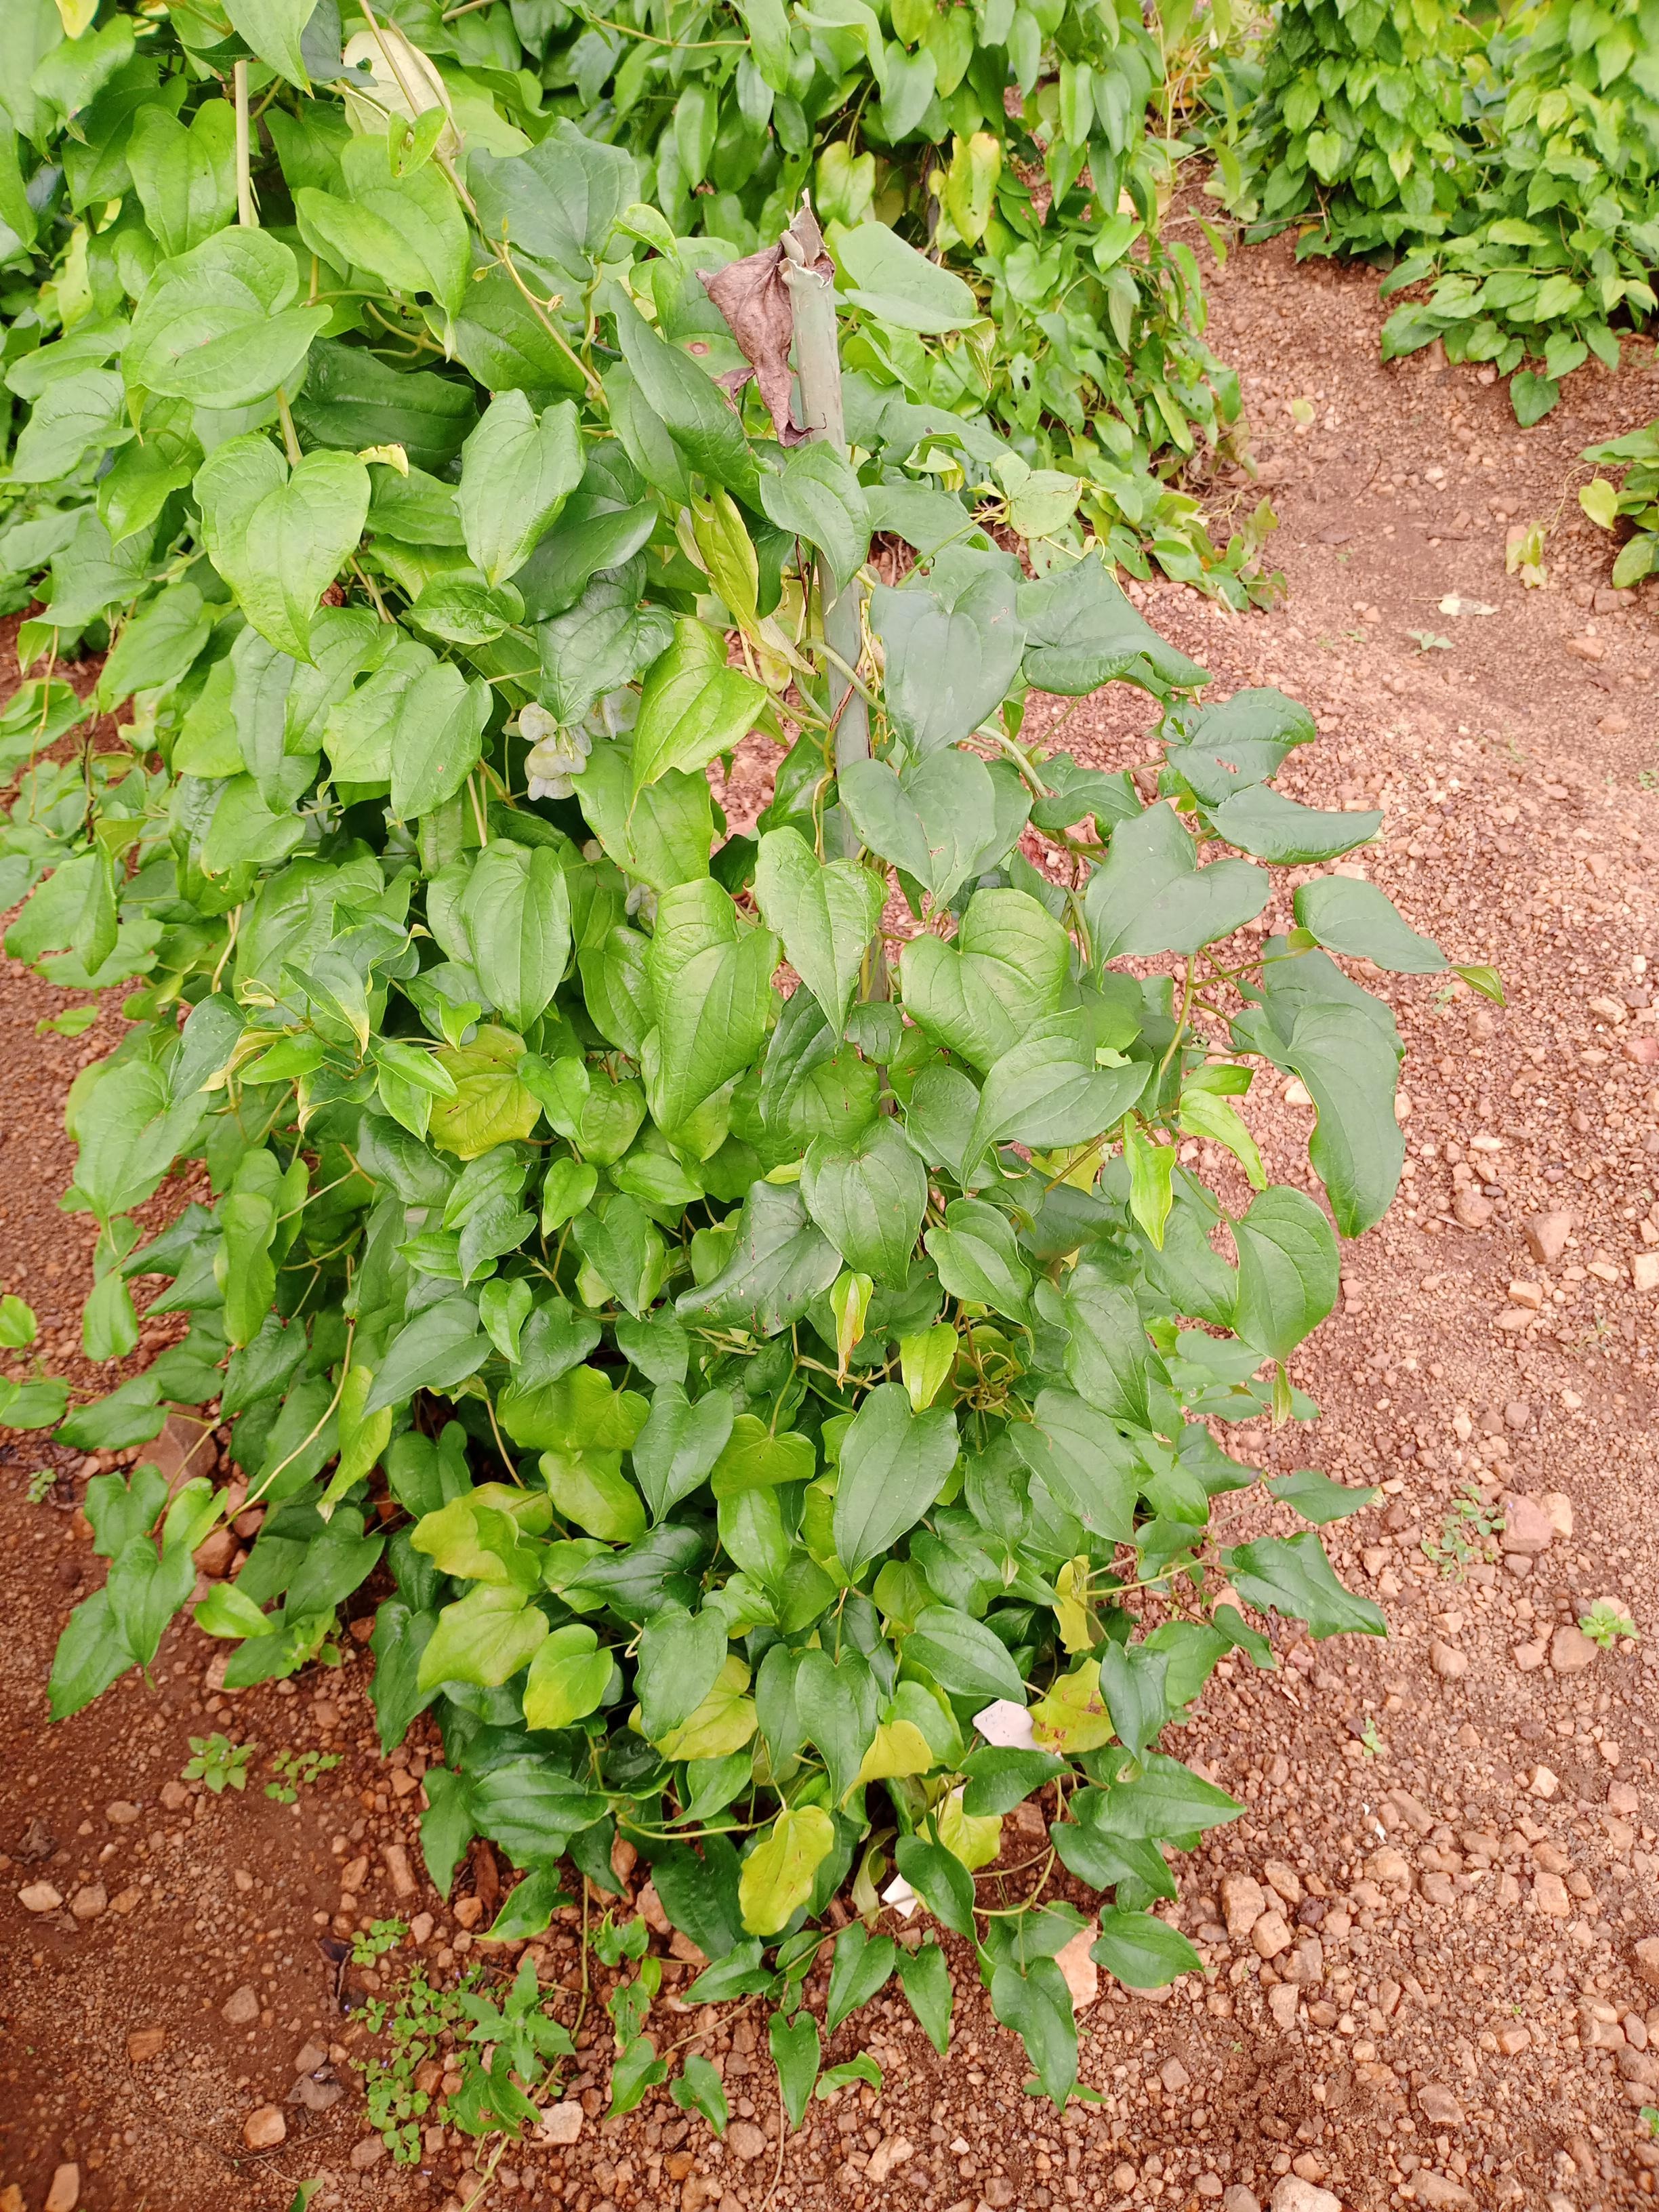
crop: yam
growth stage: vegetative
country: Nigeria
